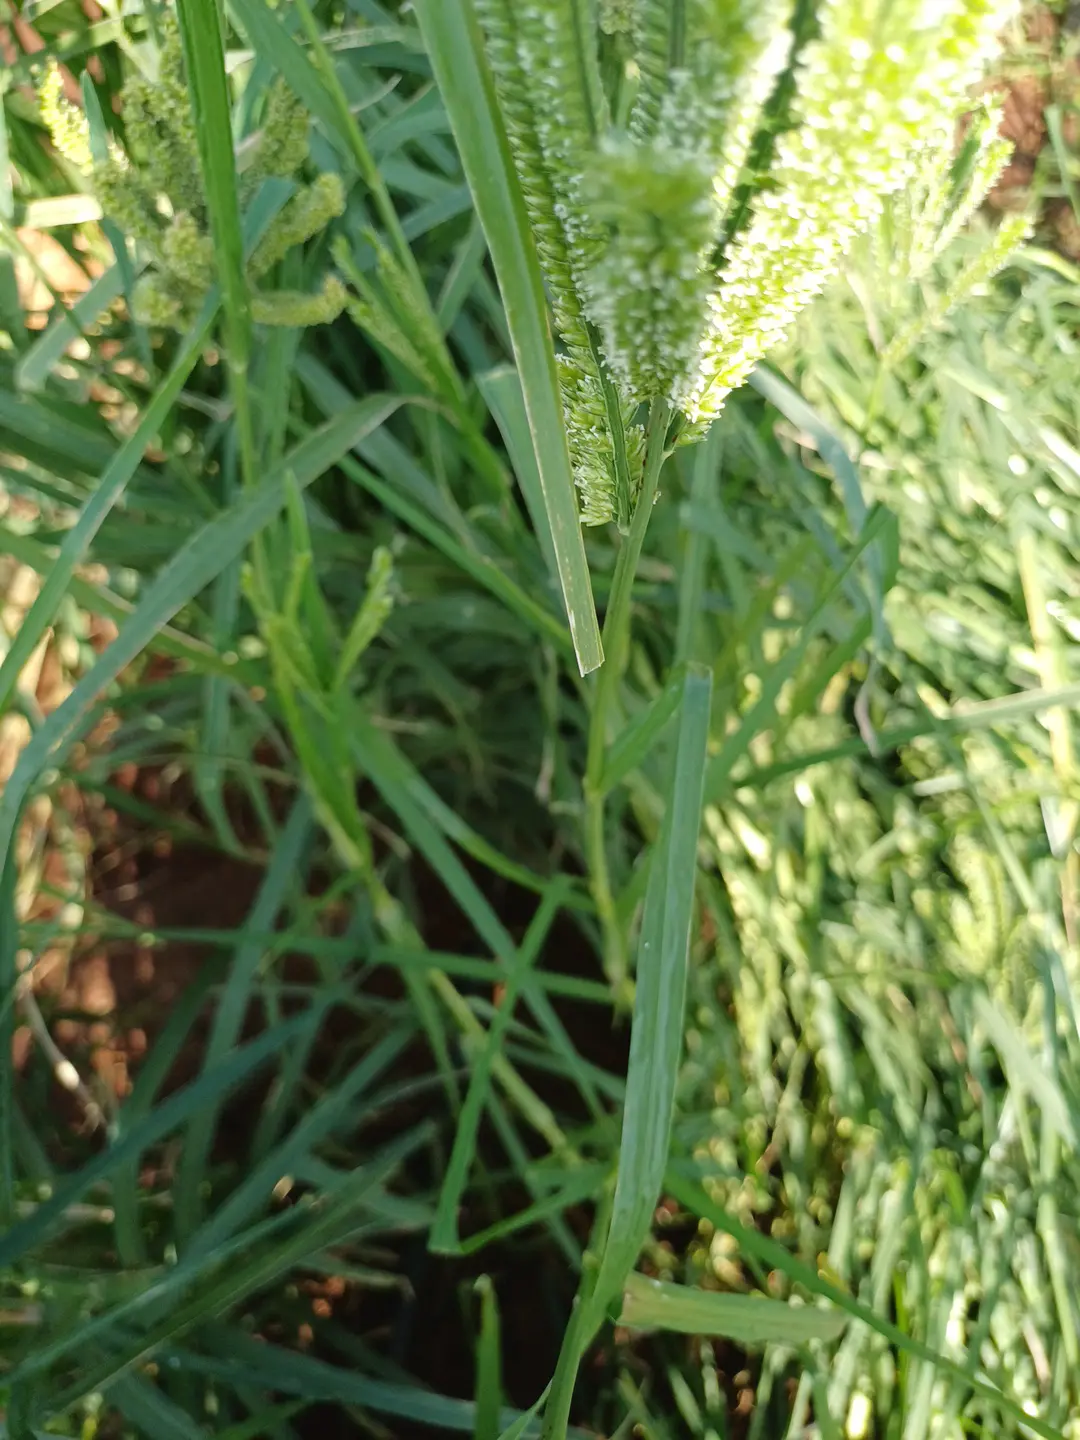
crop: finger millet
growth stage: flowering
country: Kenya
